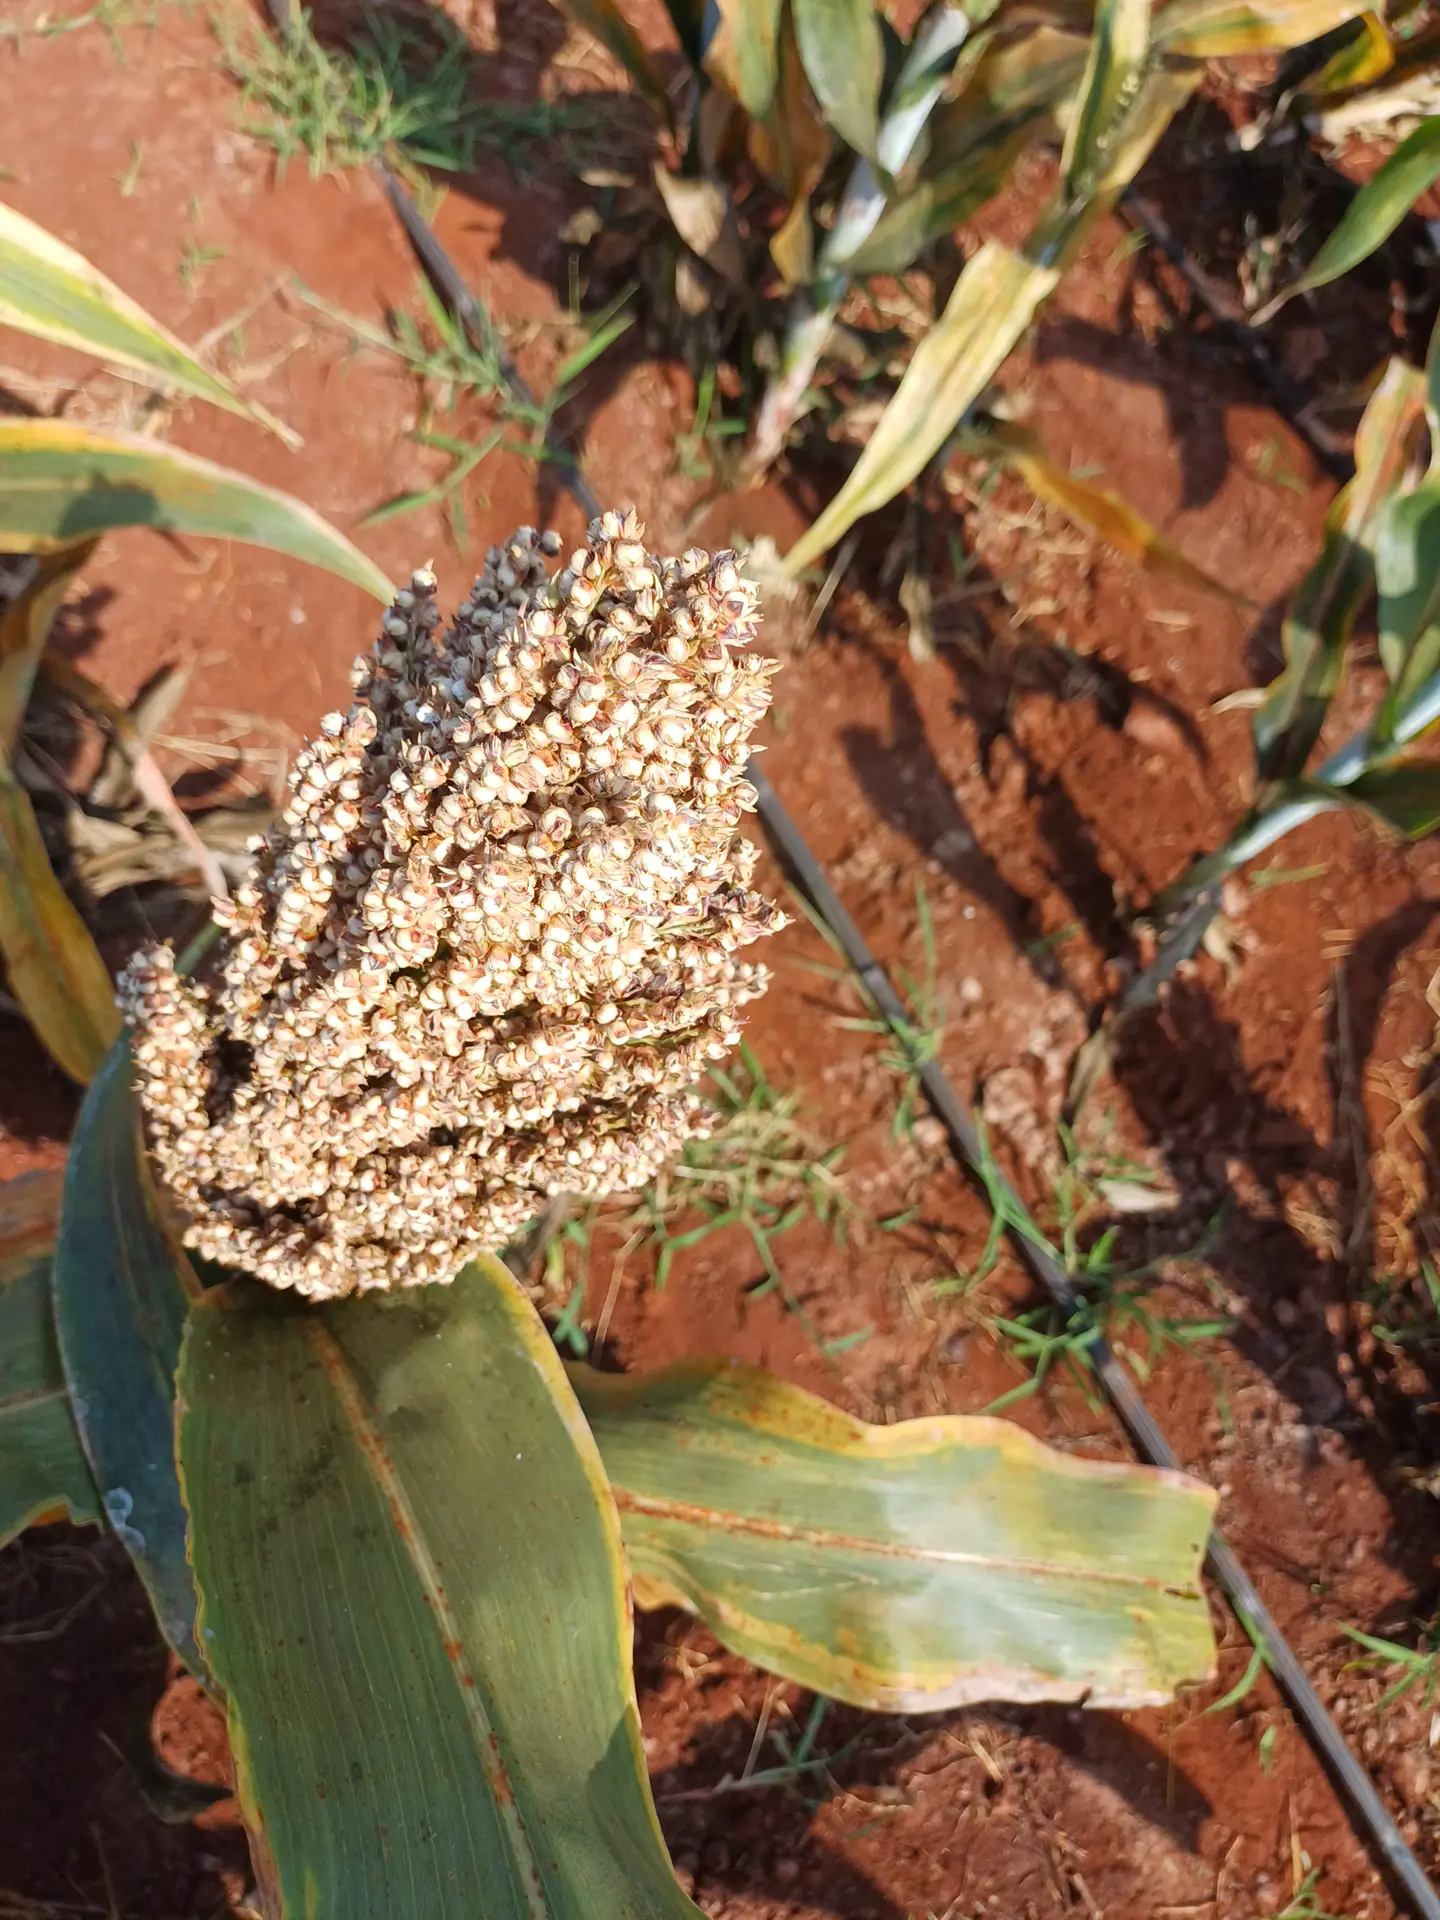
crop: sorghum
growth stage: maturity
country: Kenya
